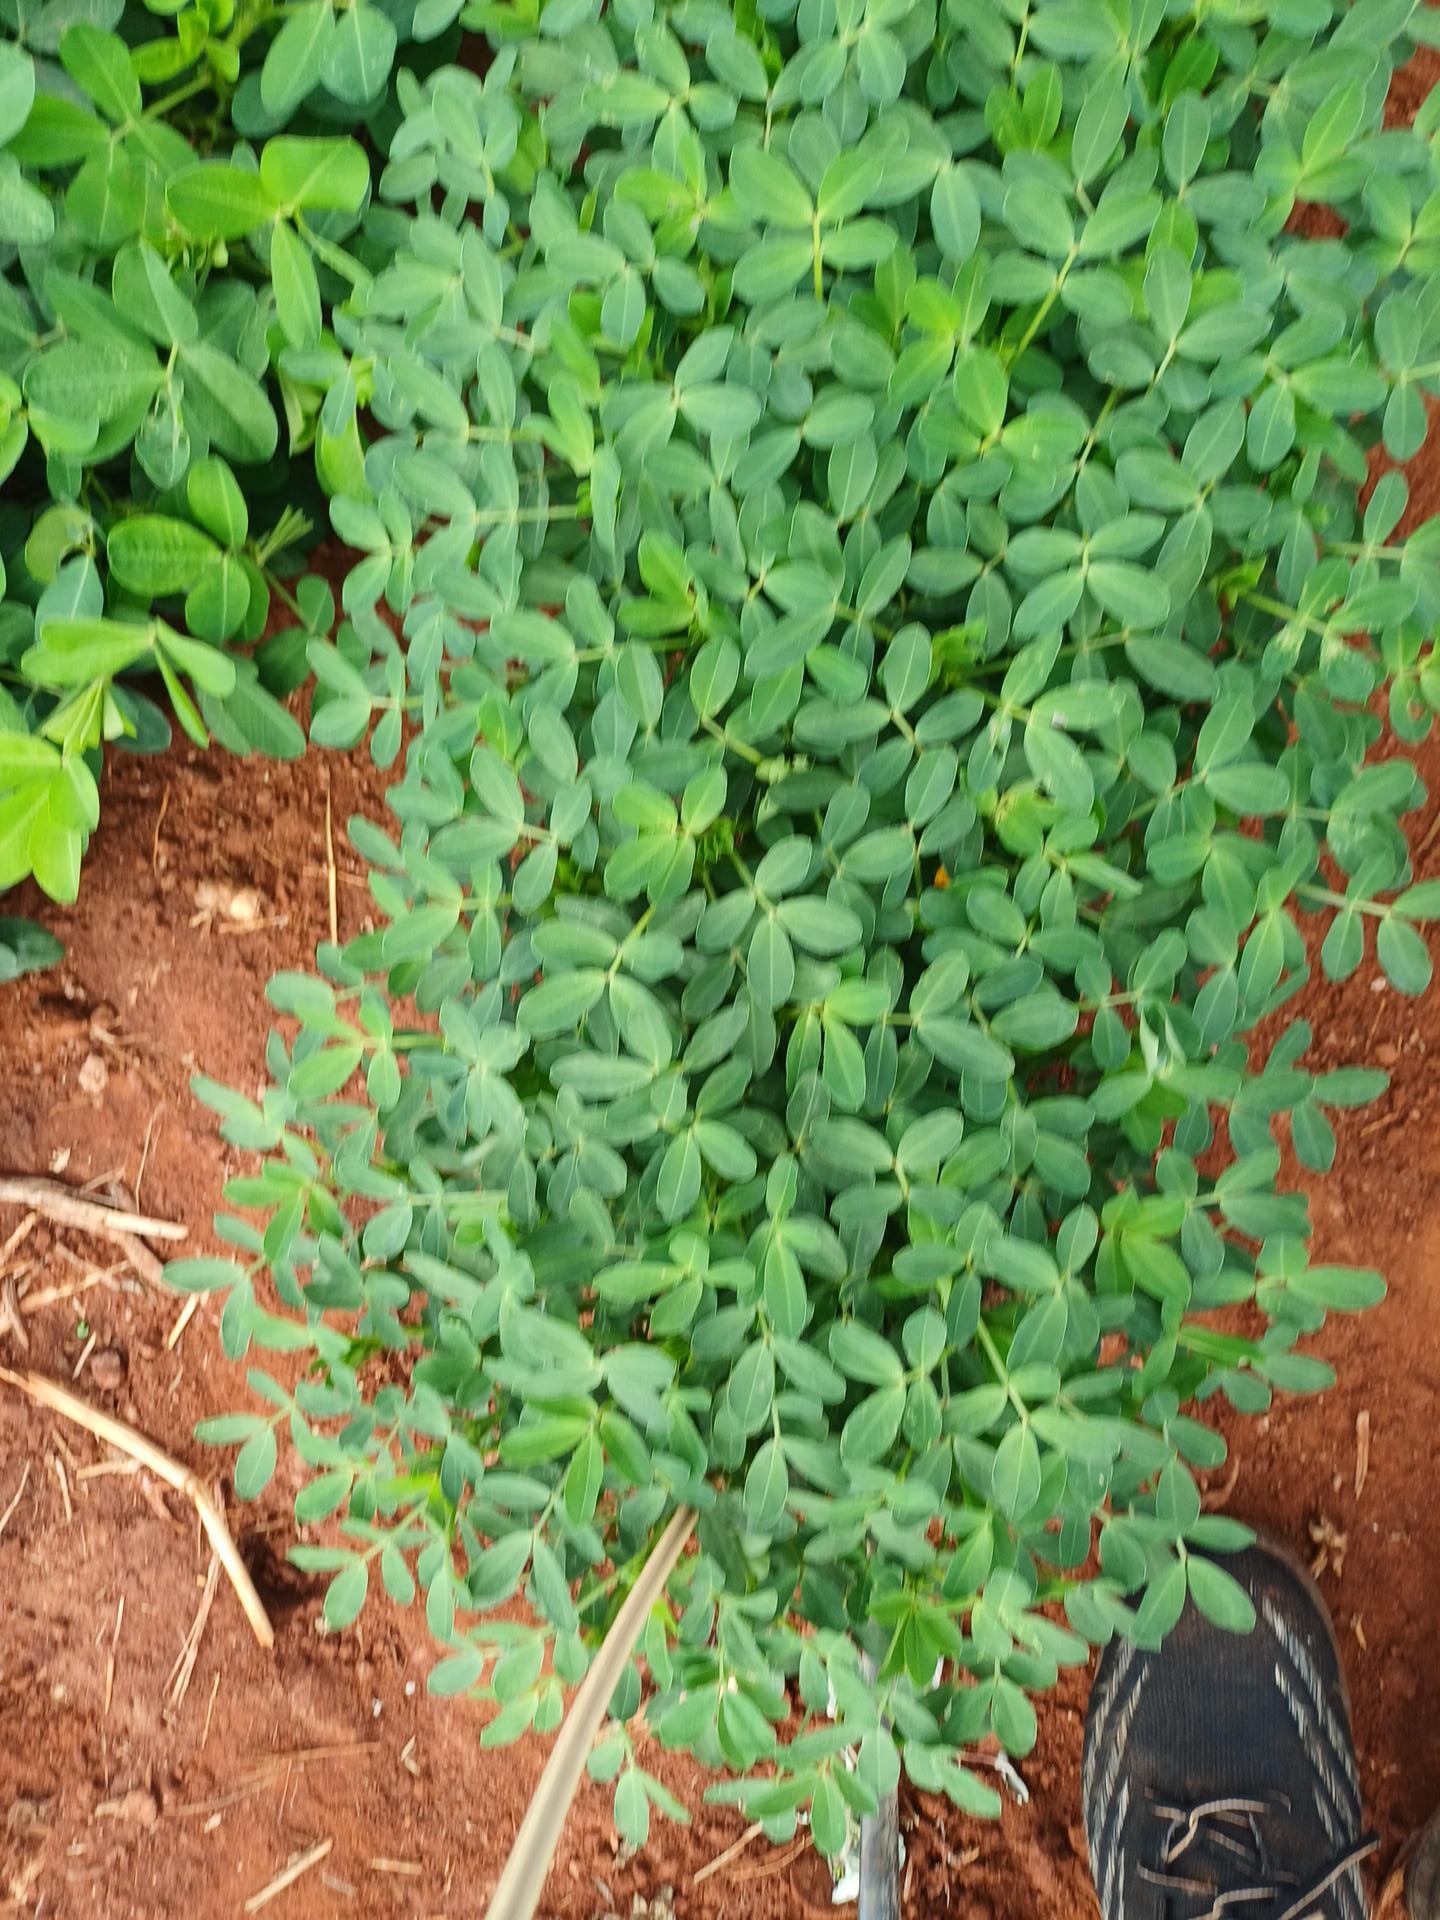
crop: groundnut
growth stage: flowering
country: Kenya
